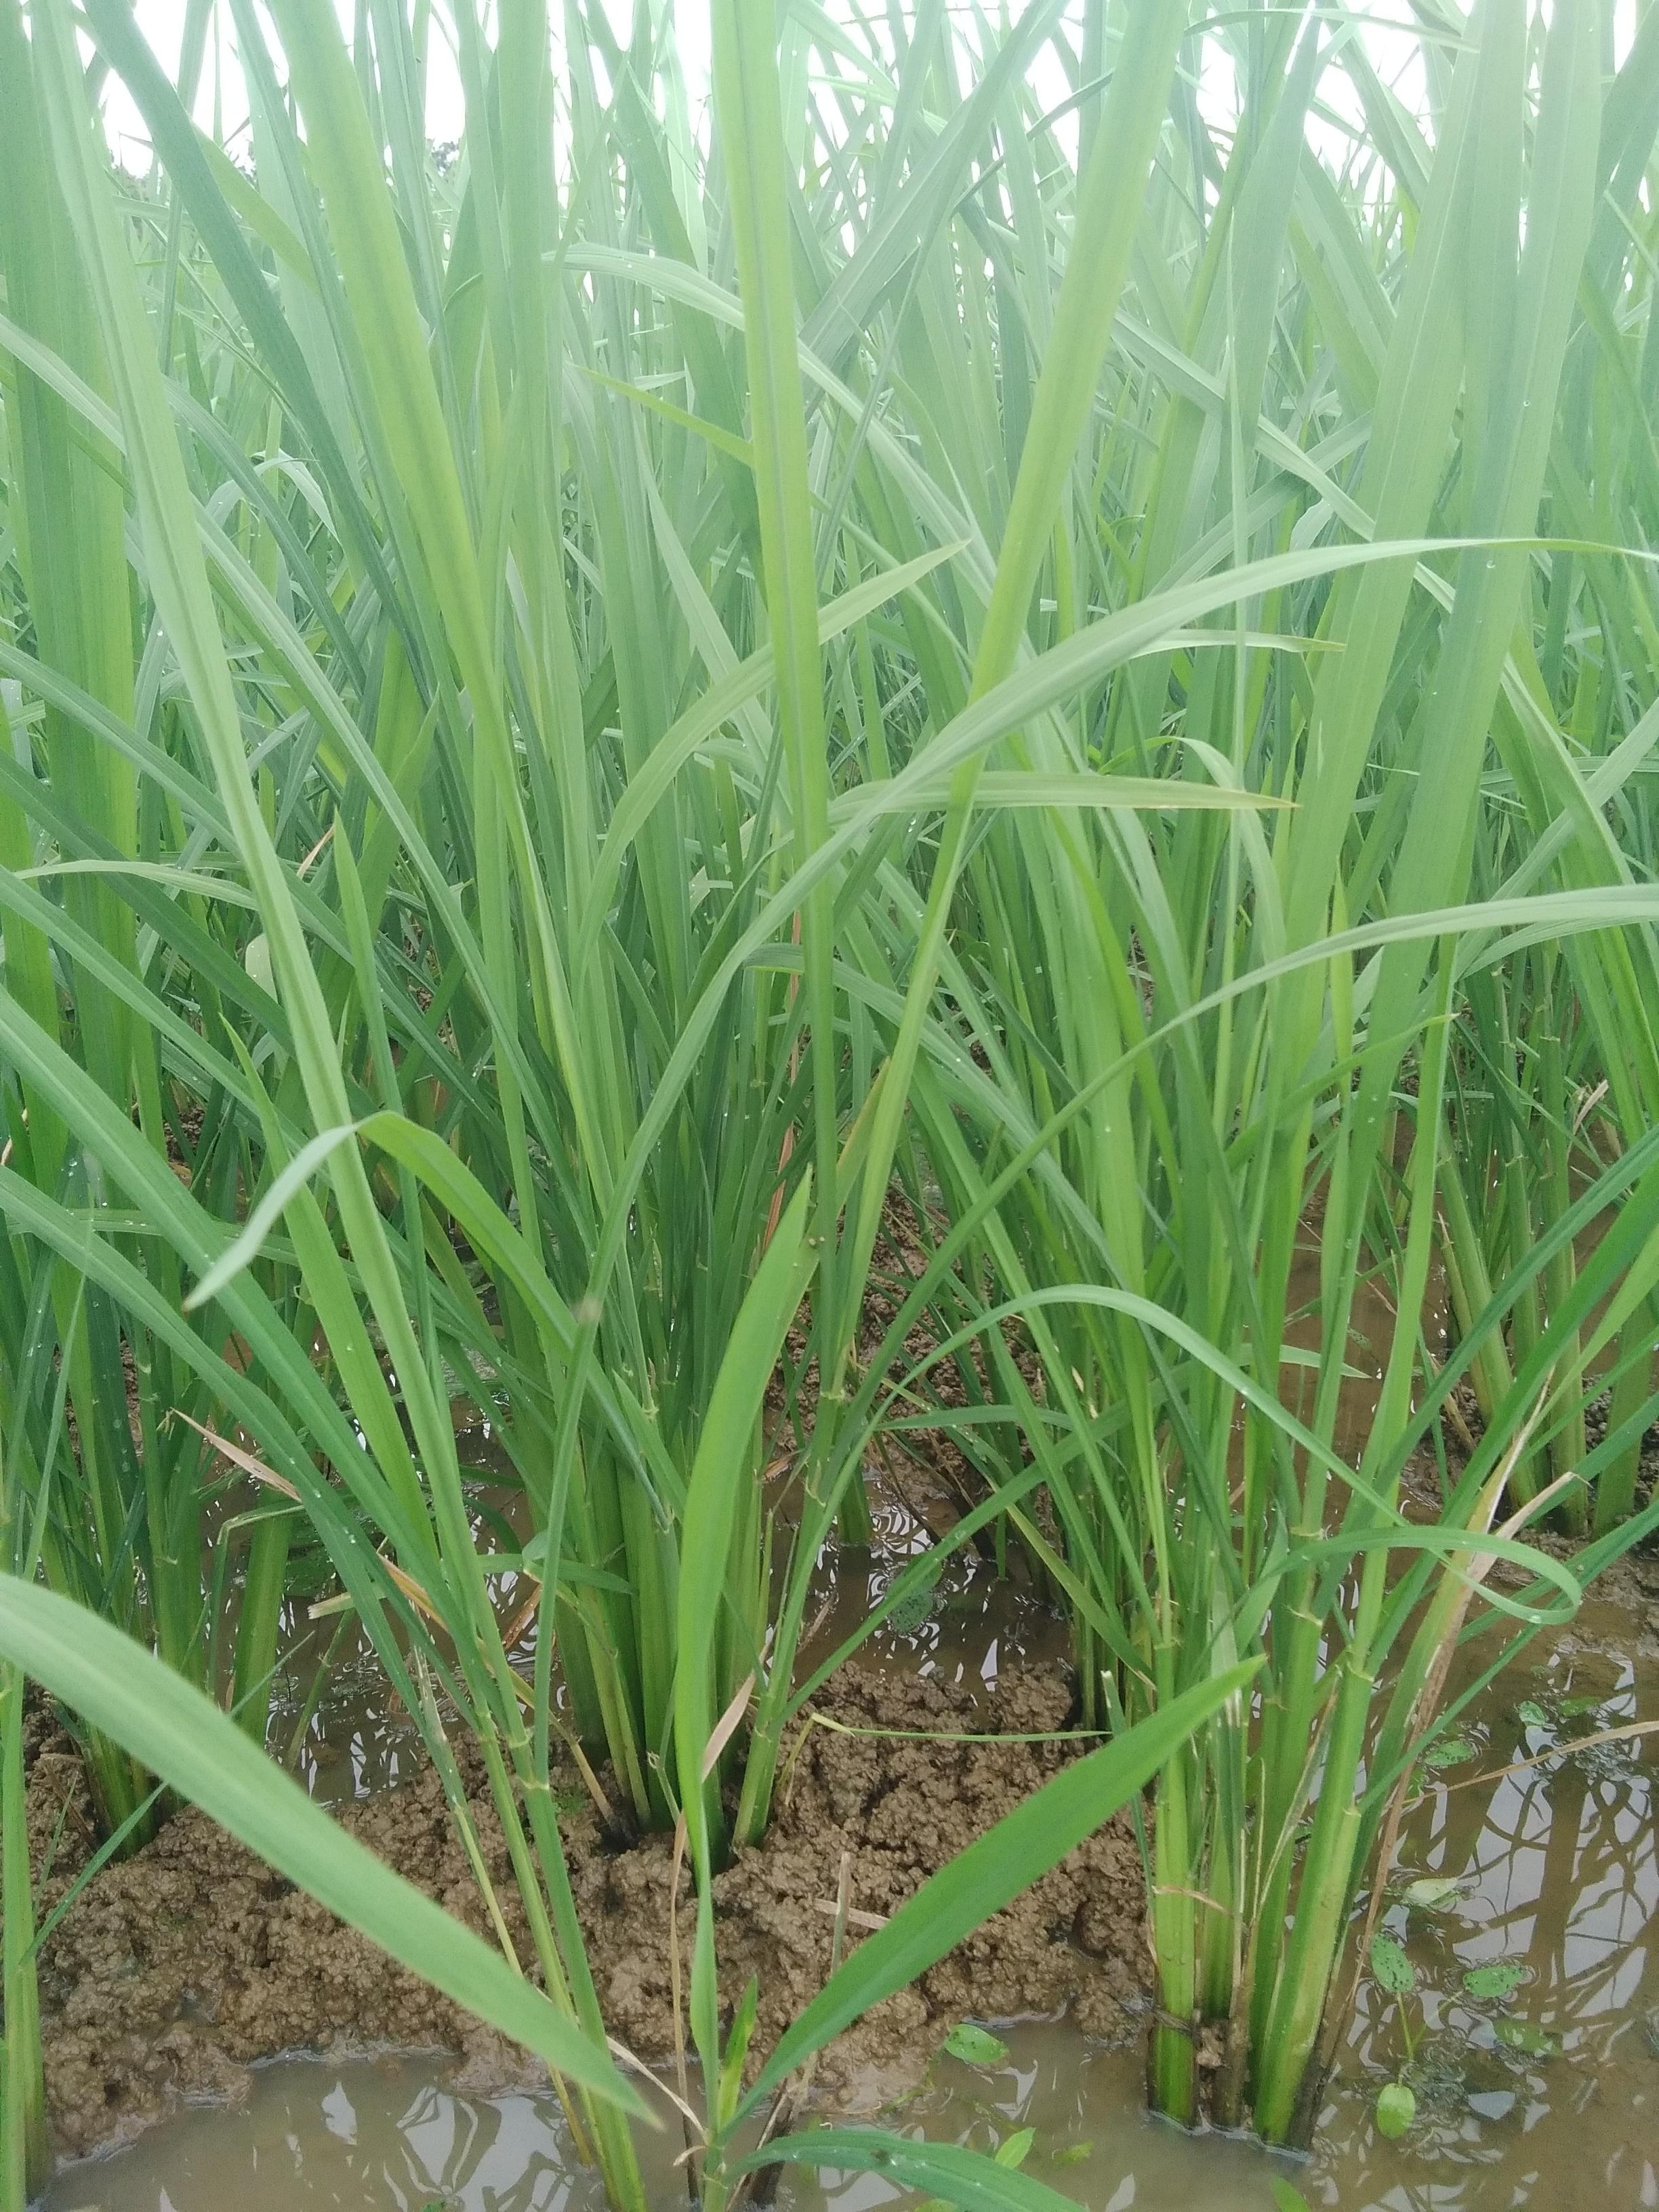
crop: rice
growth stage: vegetative
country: Nigeria
